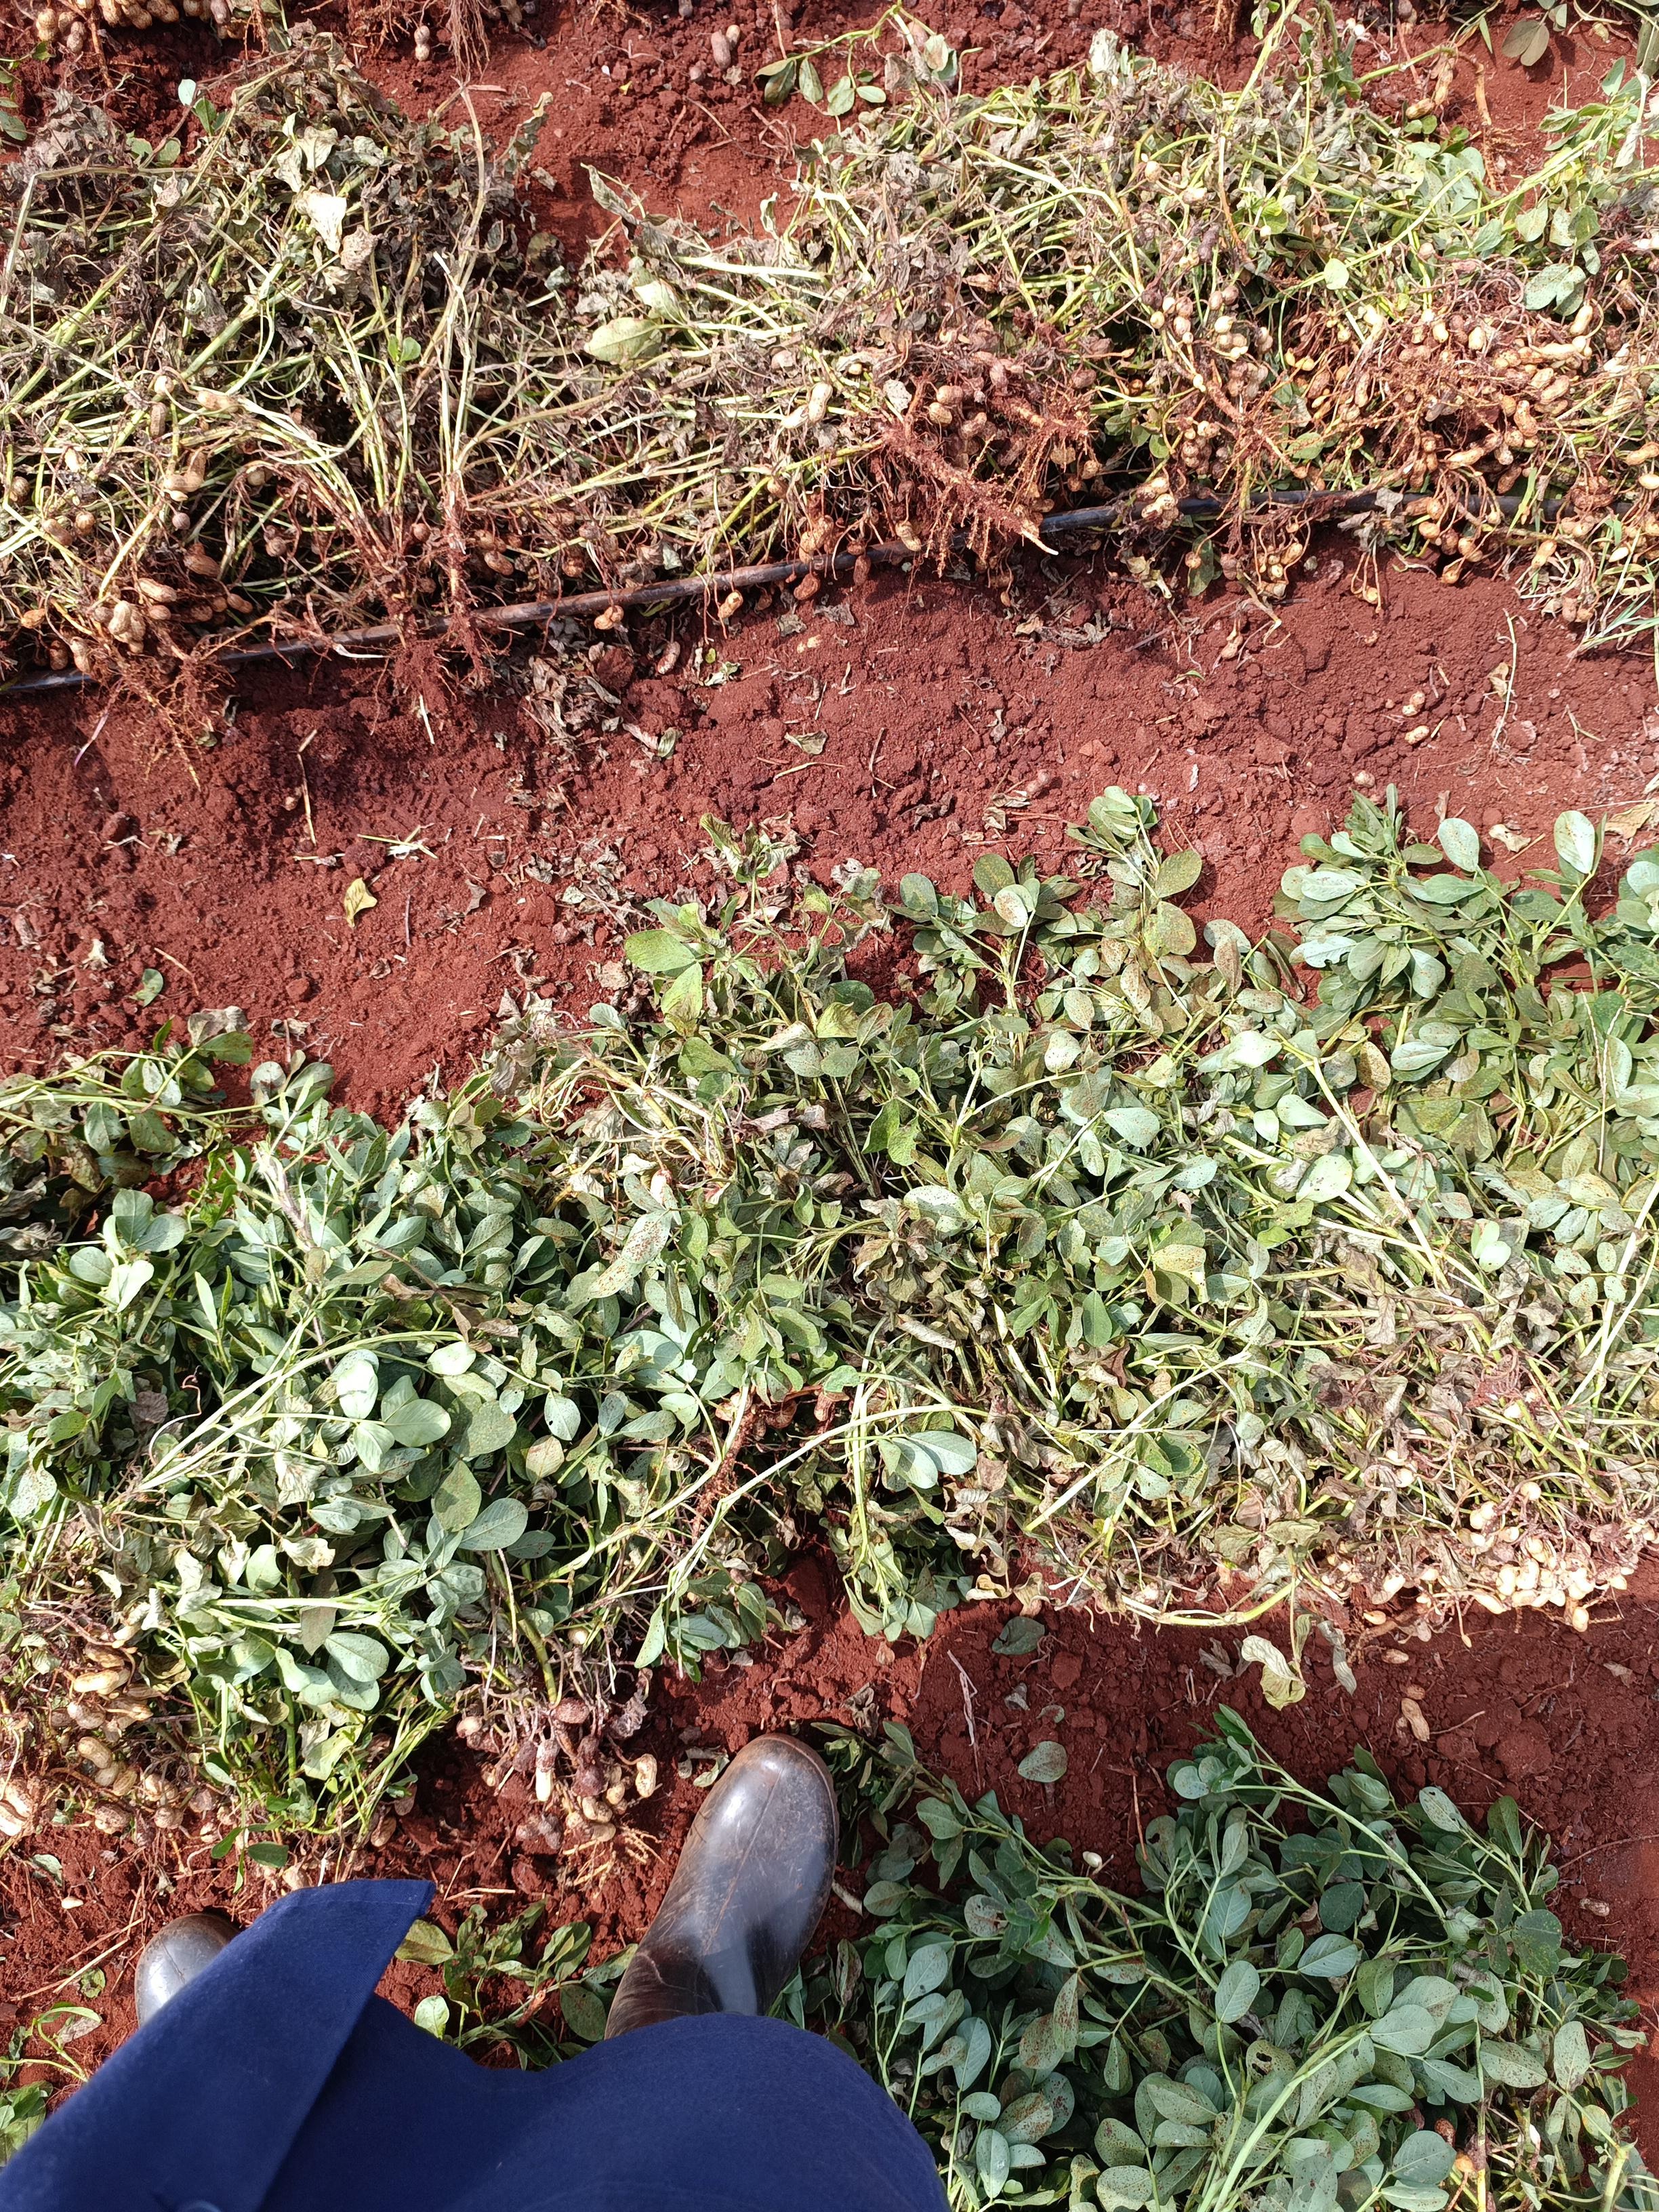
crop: groundnut
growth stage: harvest
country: Kenya
